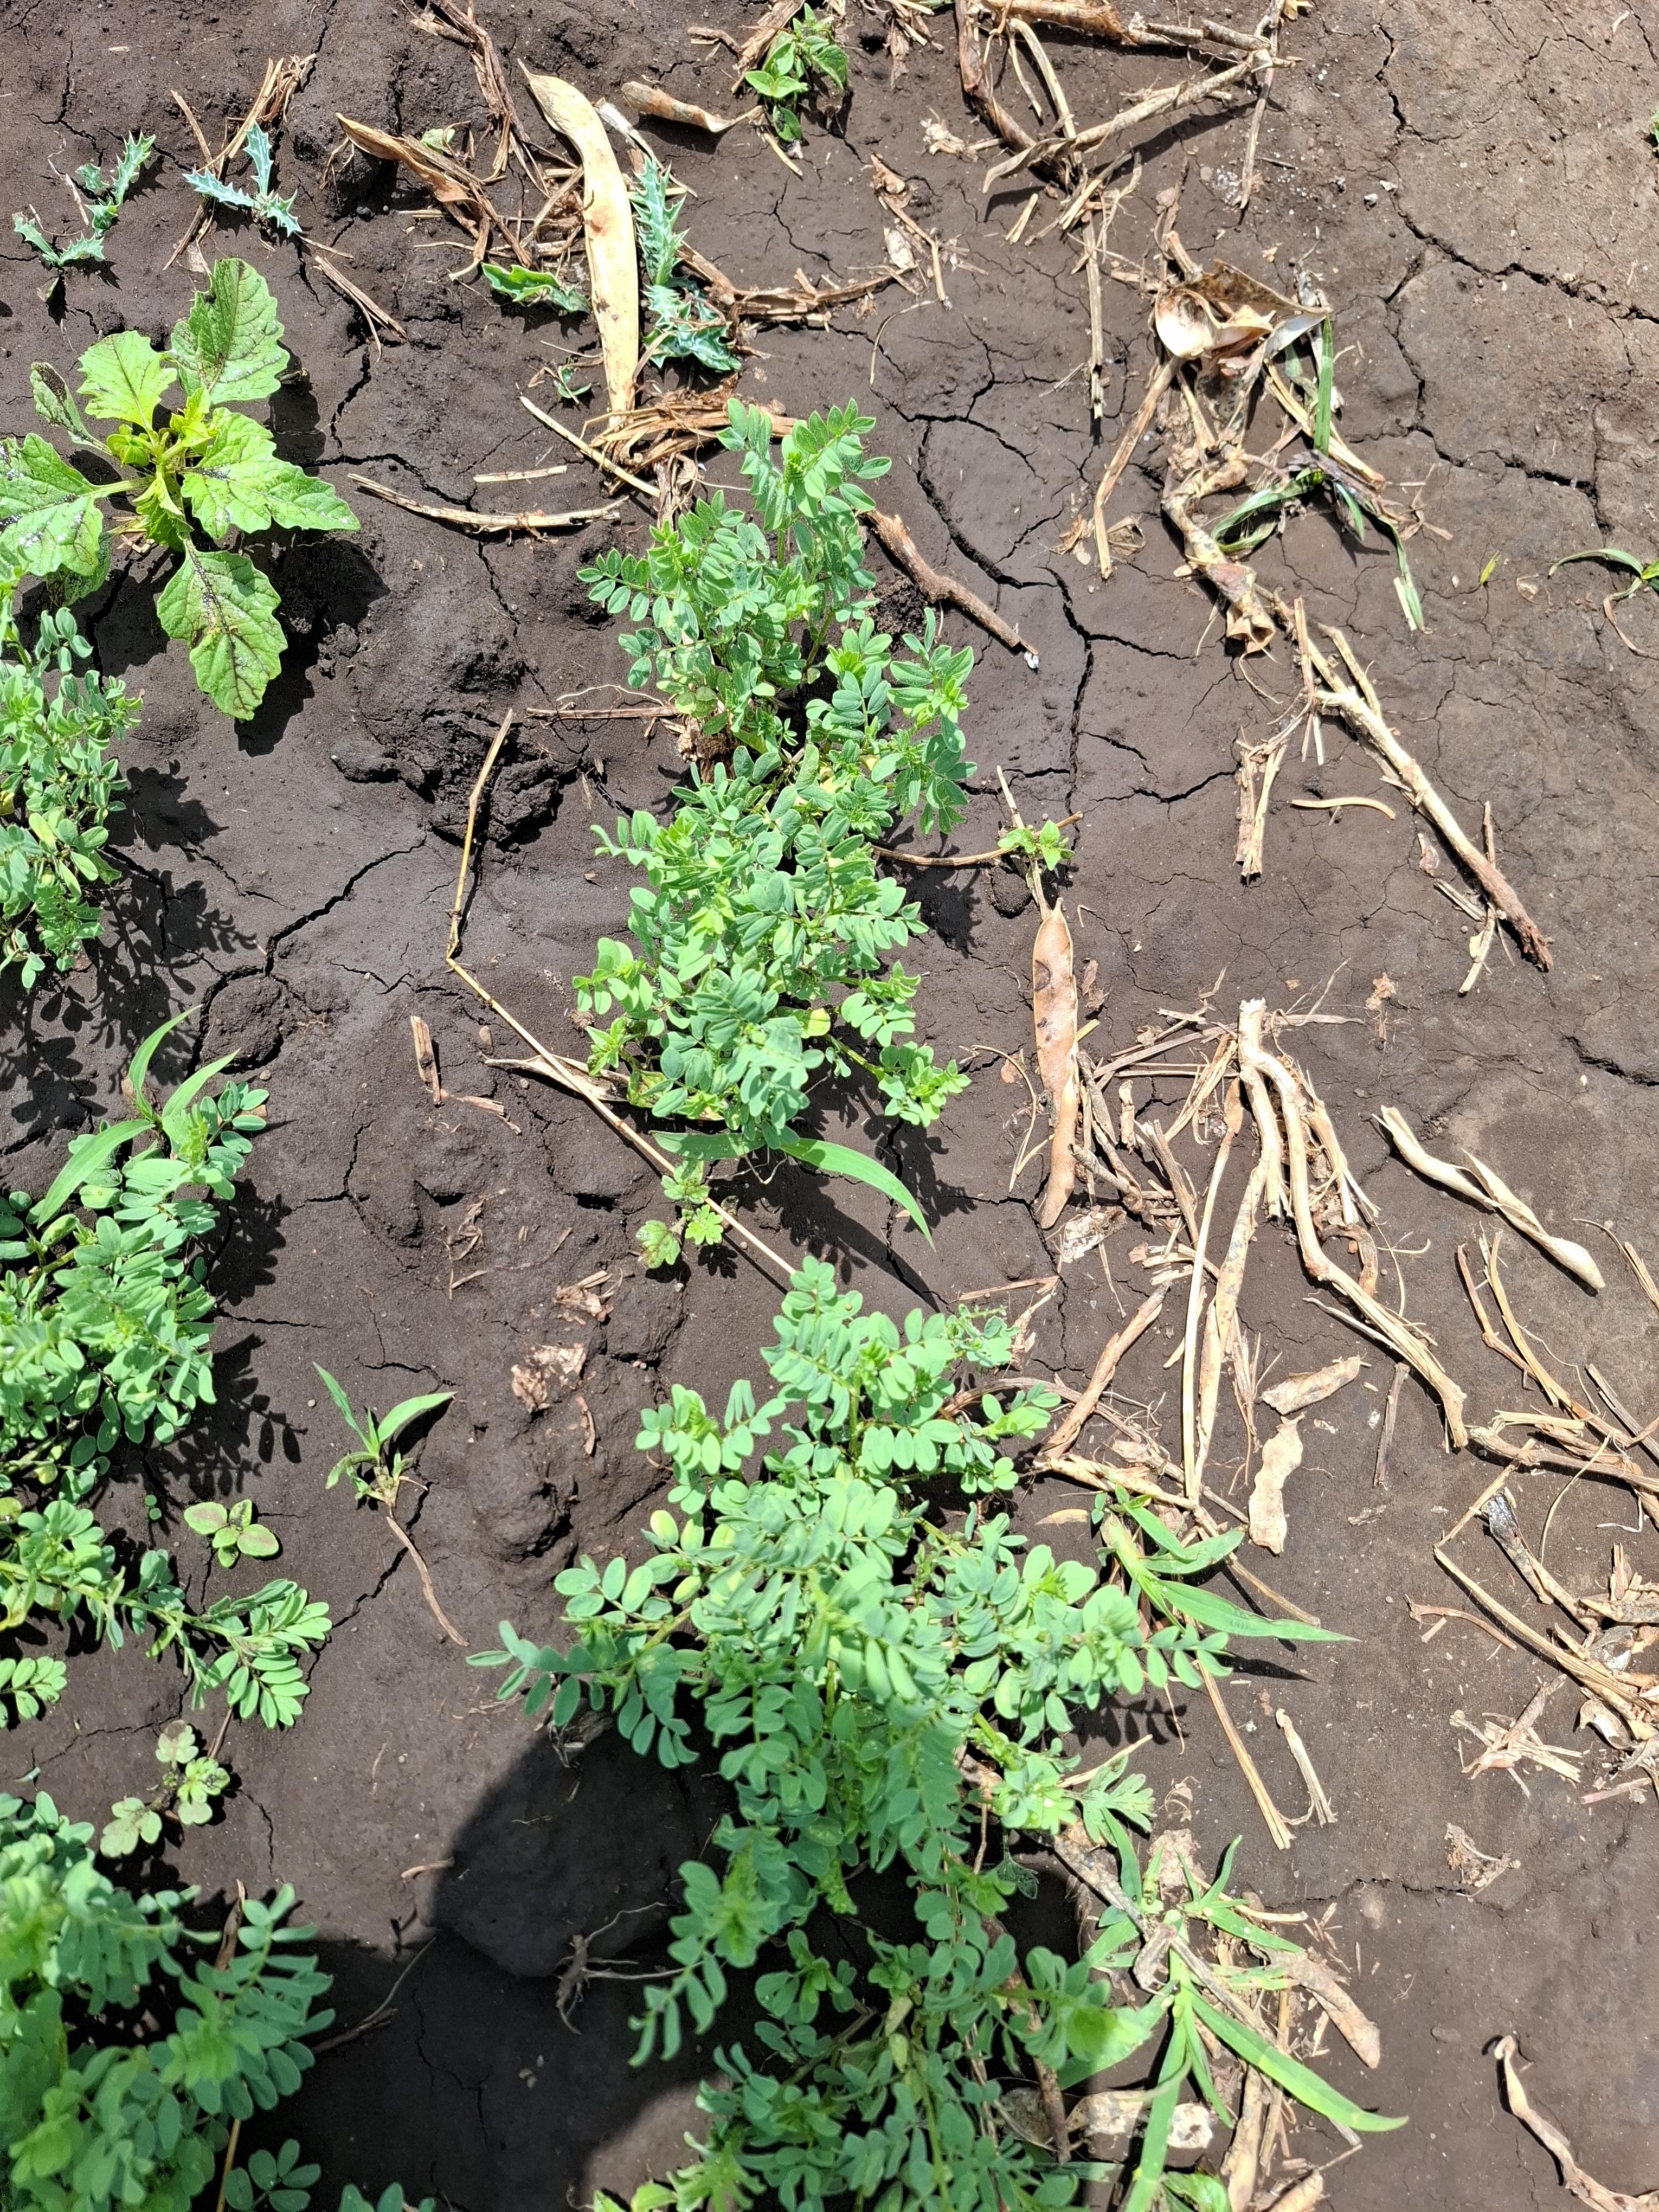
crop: lentil
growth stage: vegetative
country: Tanzania
